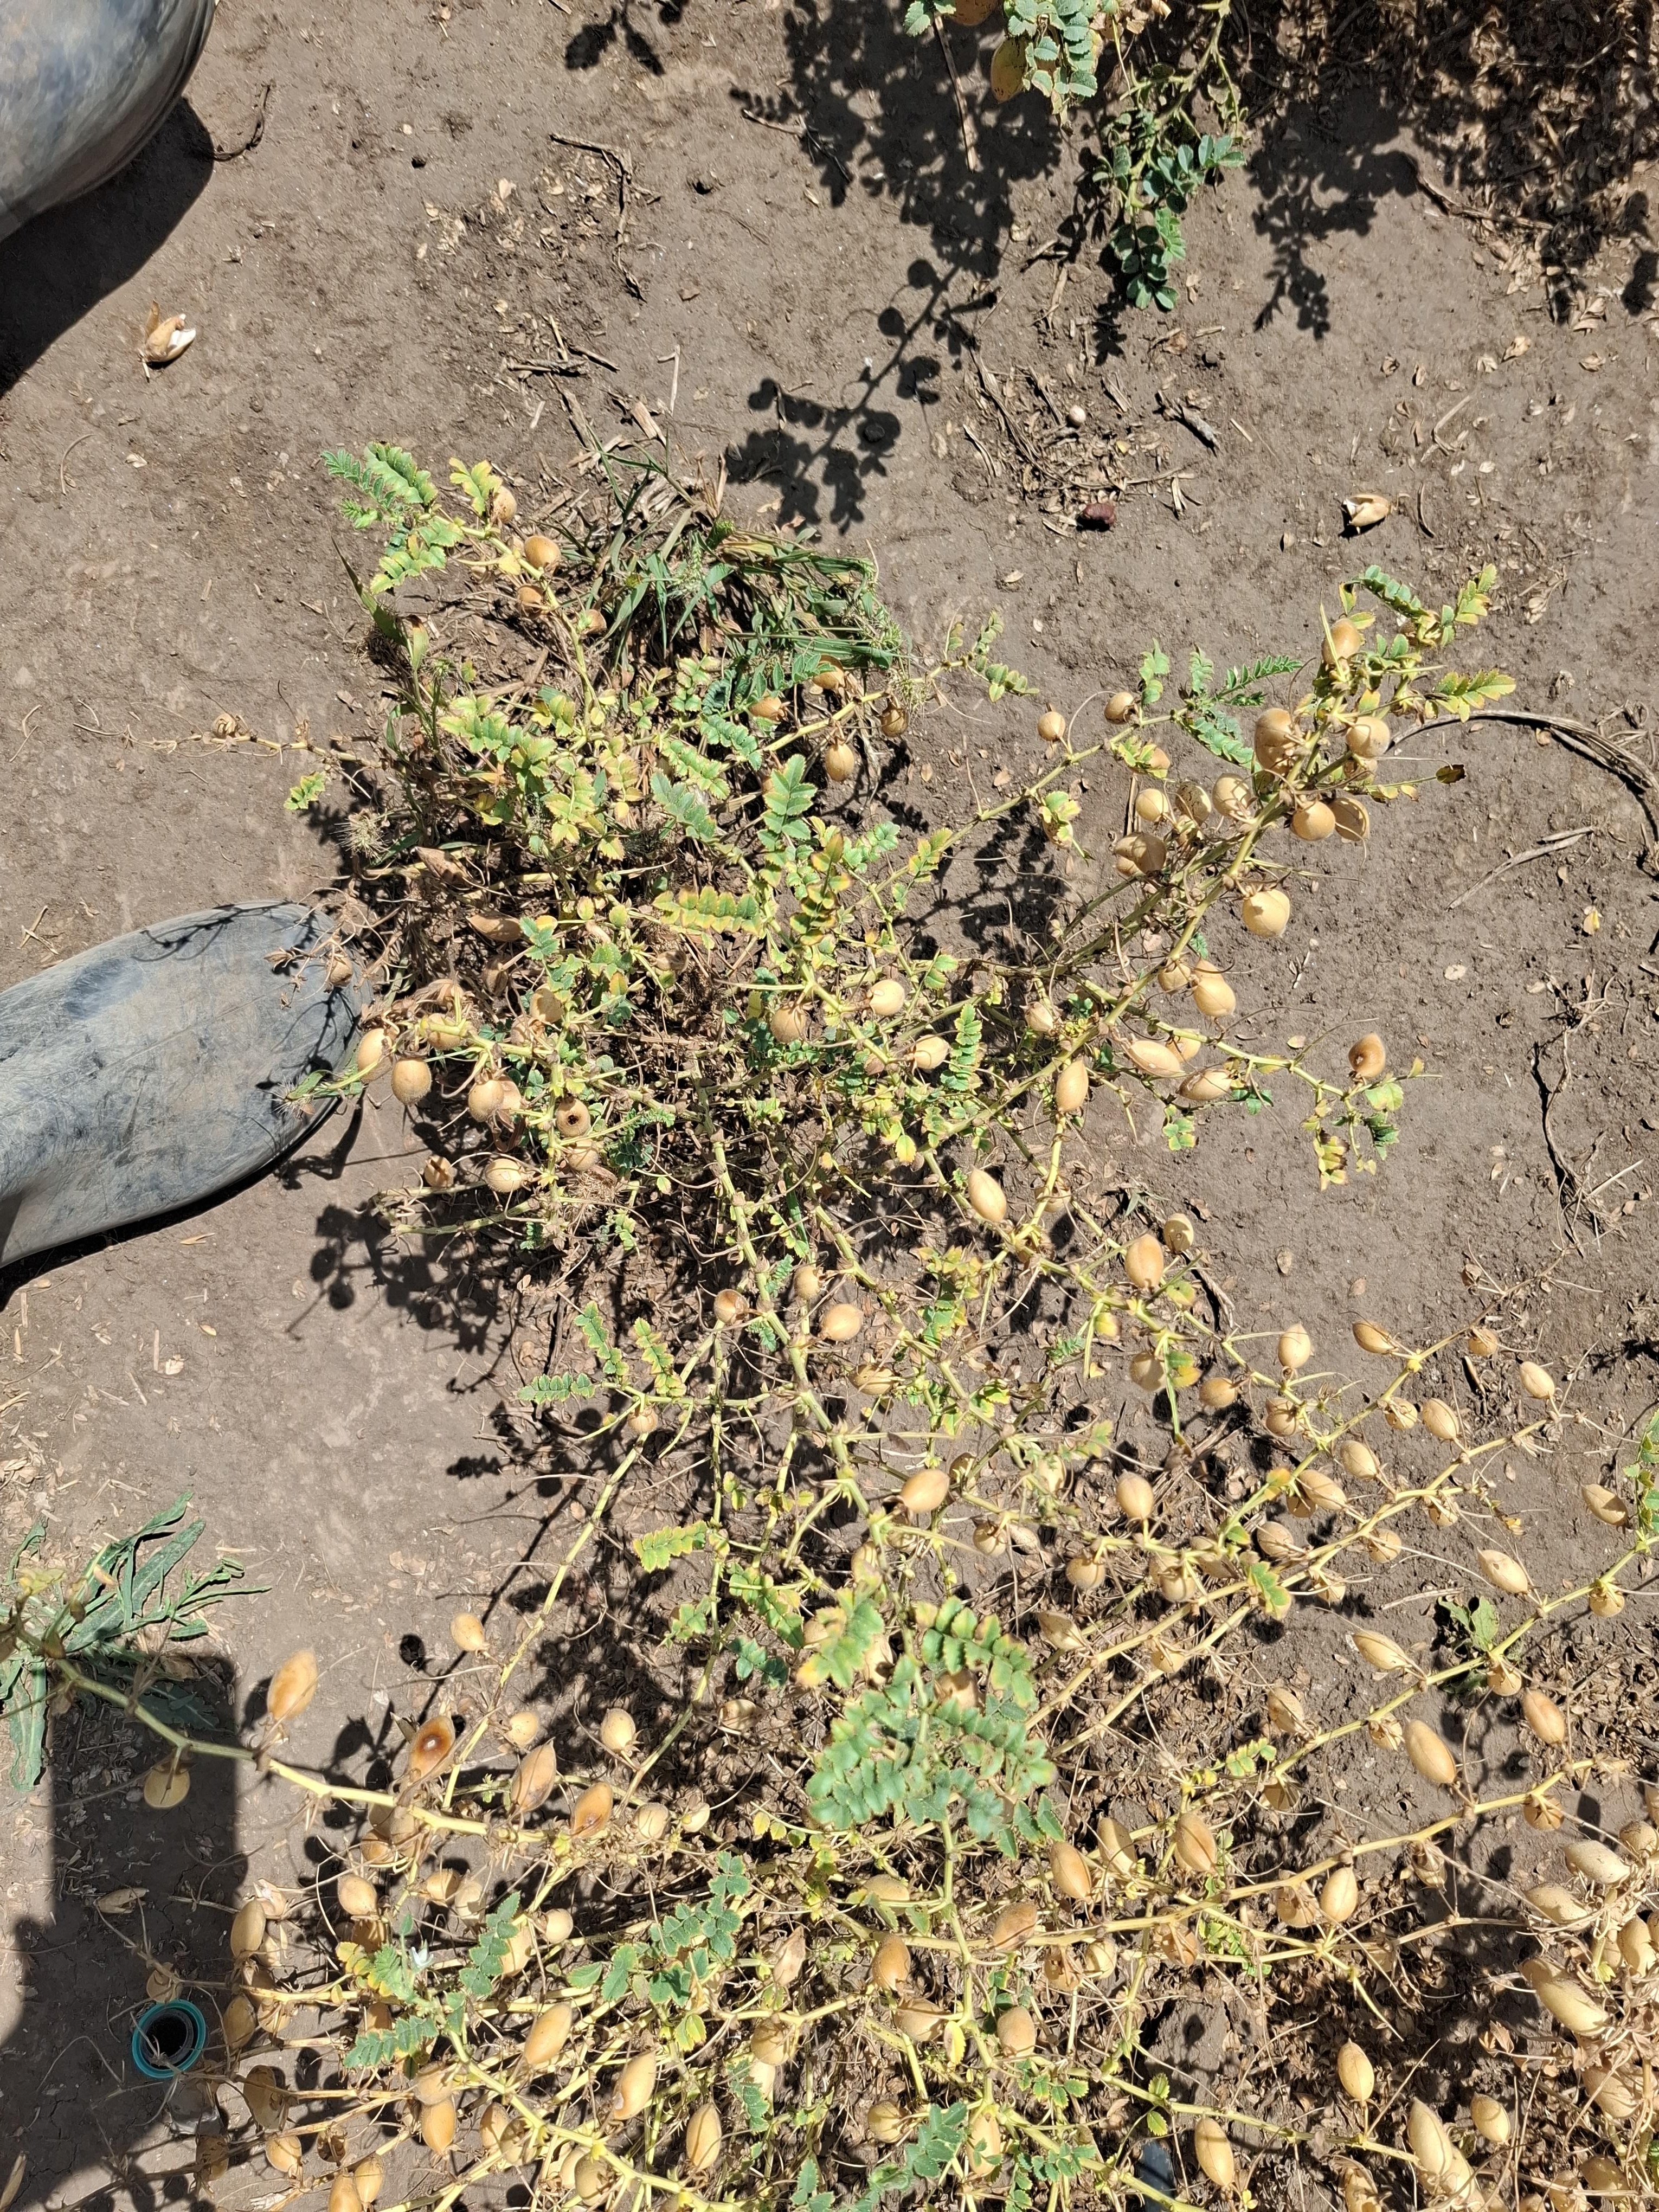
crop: chickpea
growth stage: maturity
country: Tanzania
